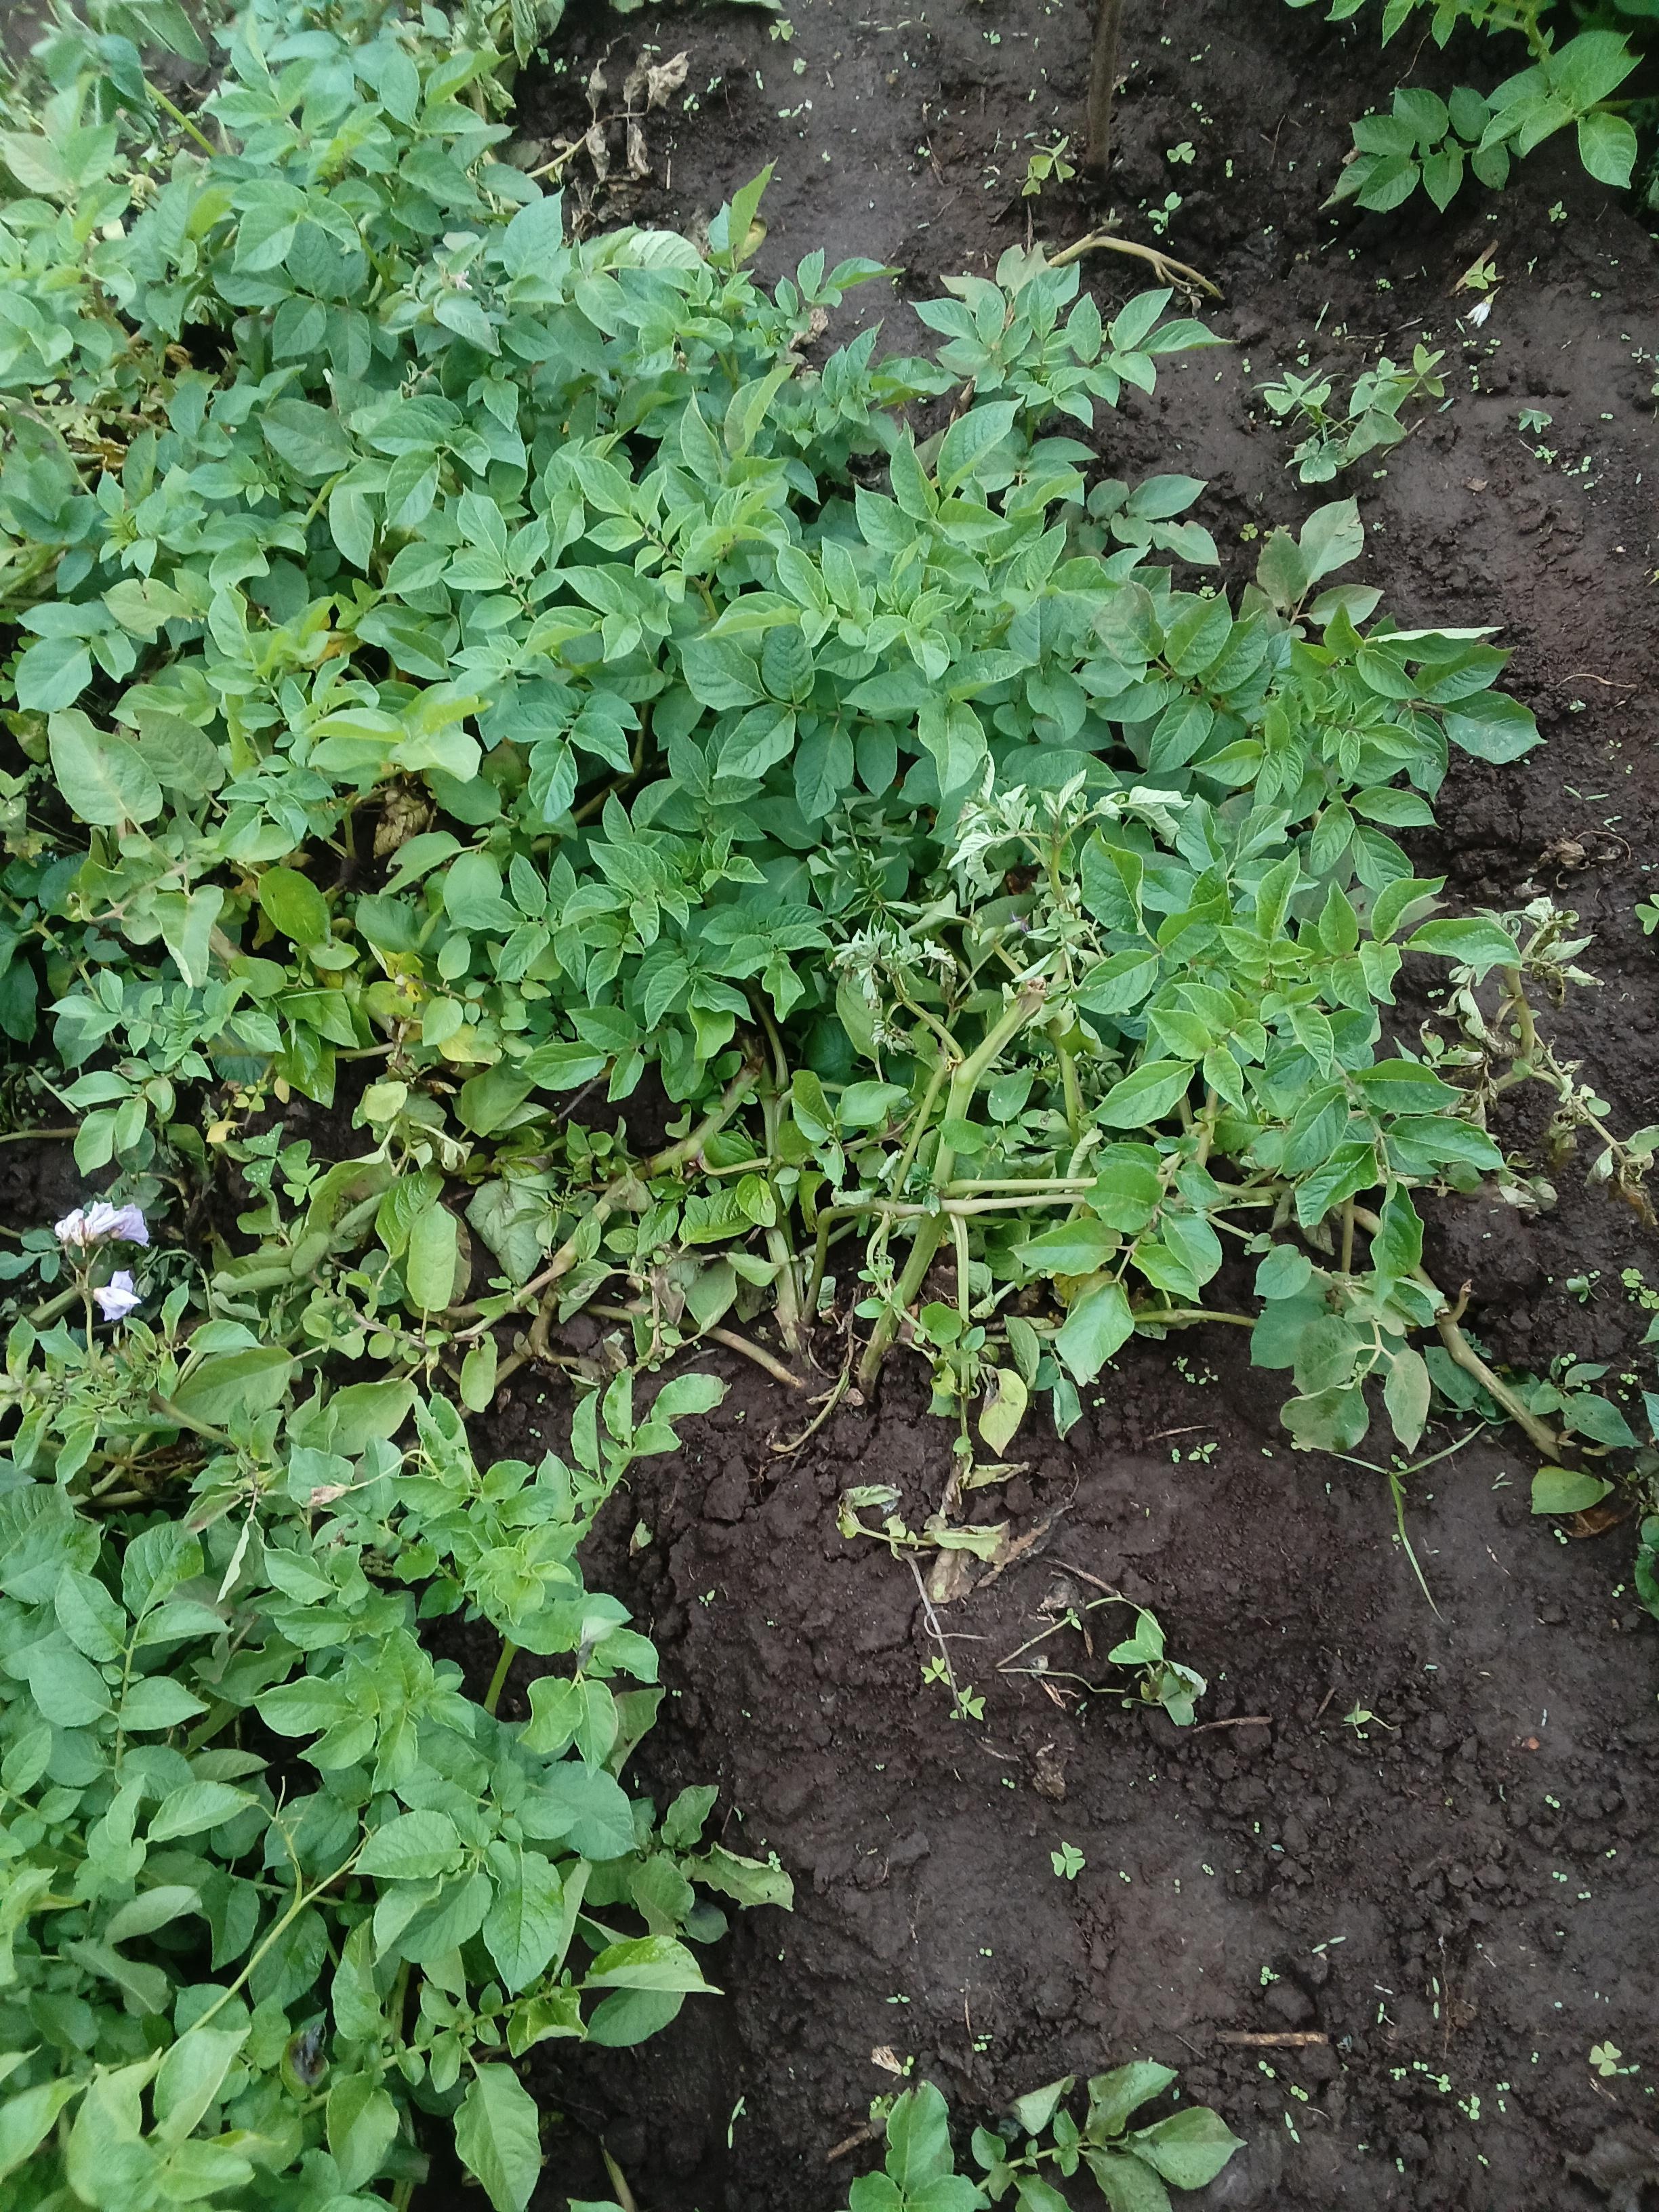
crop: potato
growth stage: vegetative
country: Kenya
